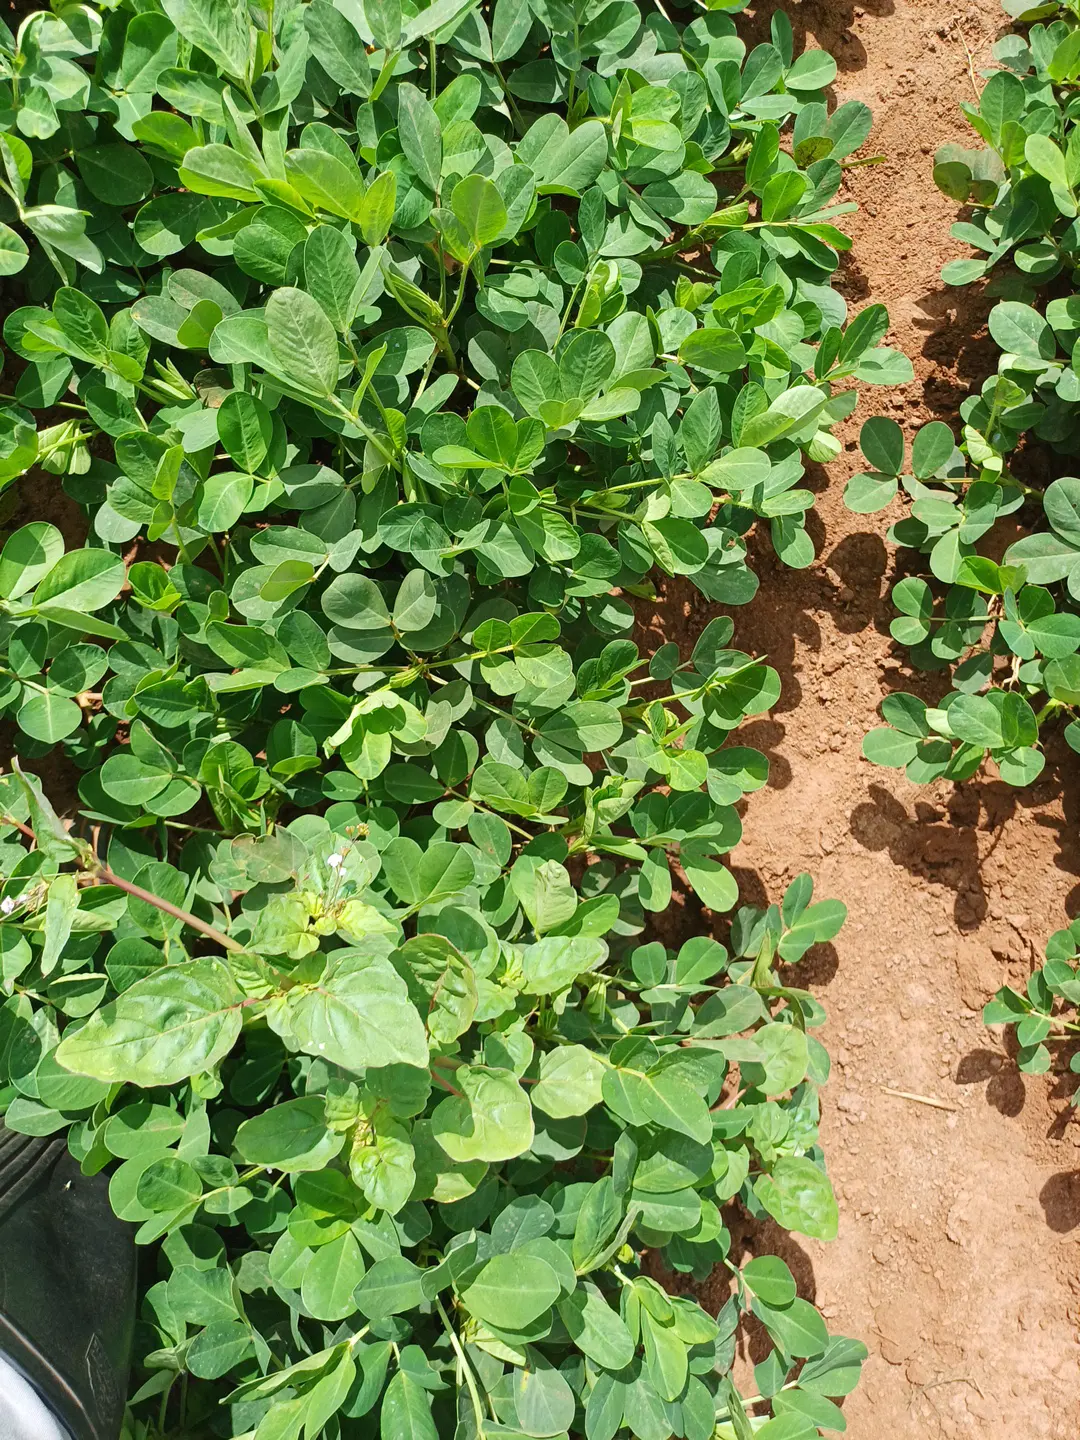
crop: groundnut
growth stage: flowering
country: Kenya
